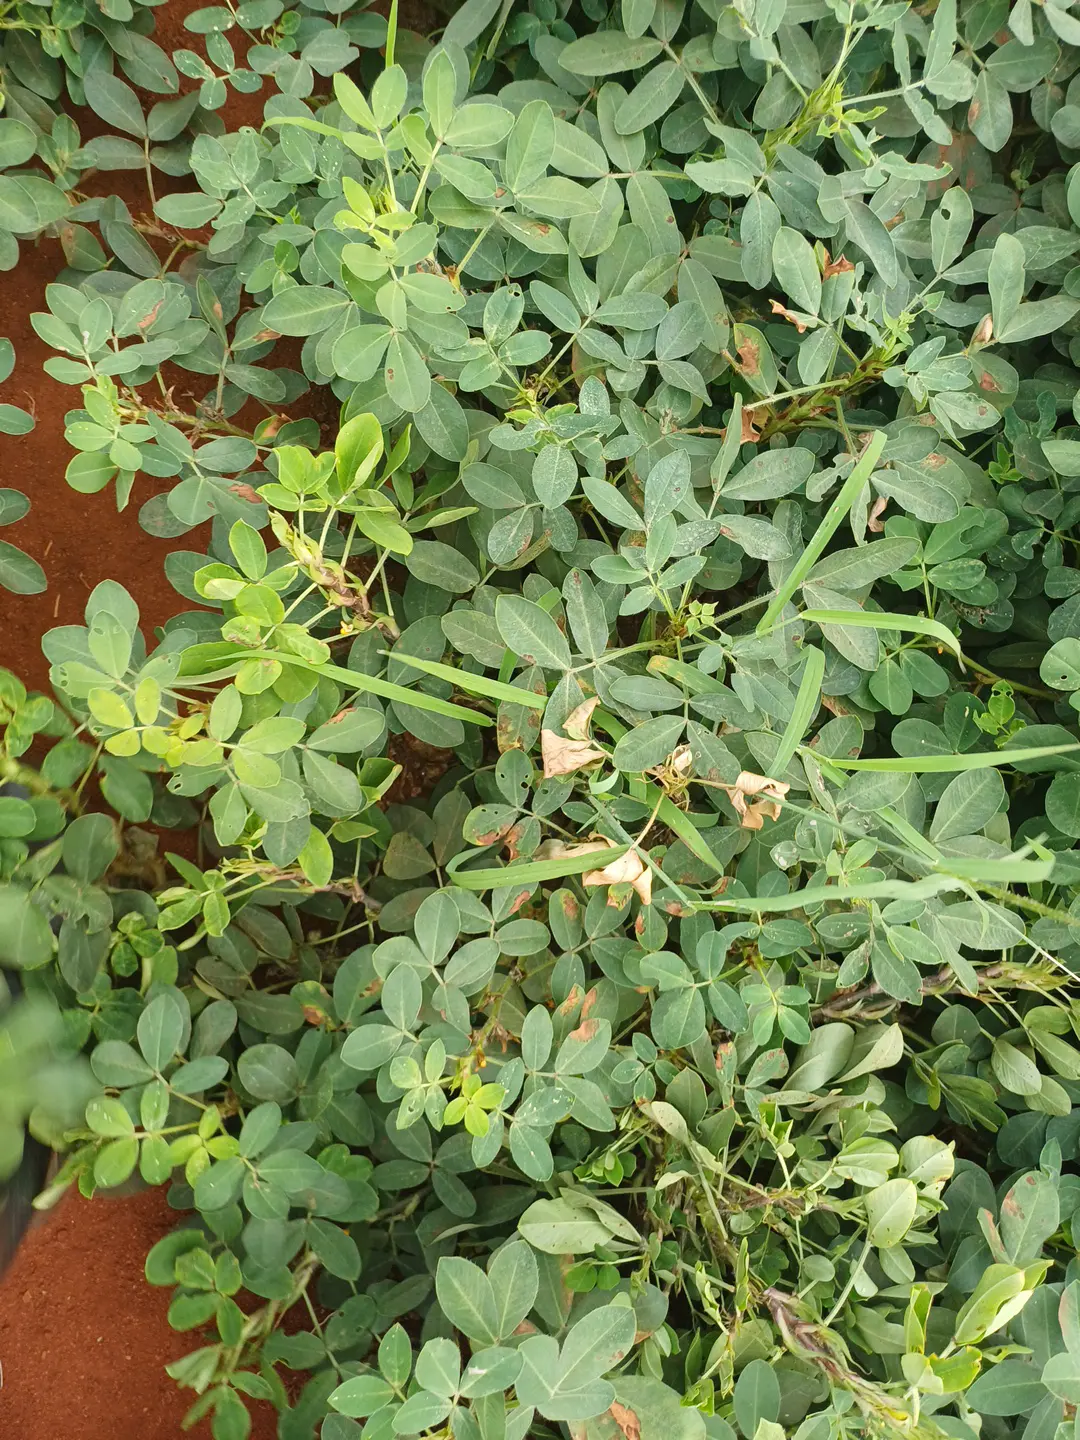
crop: groundnut
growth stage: pegging
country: Kenya
